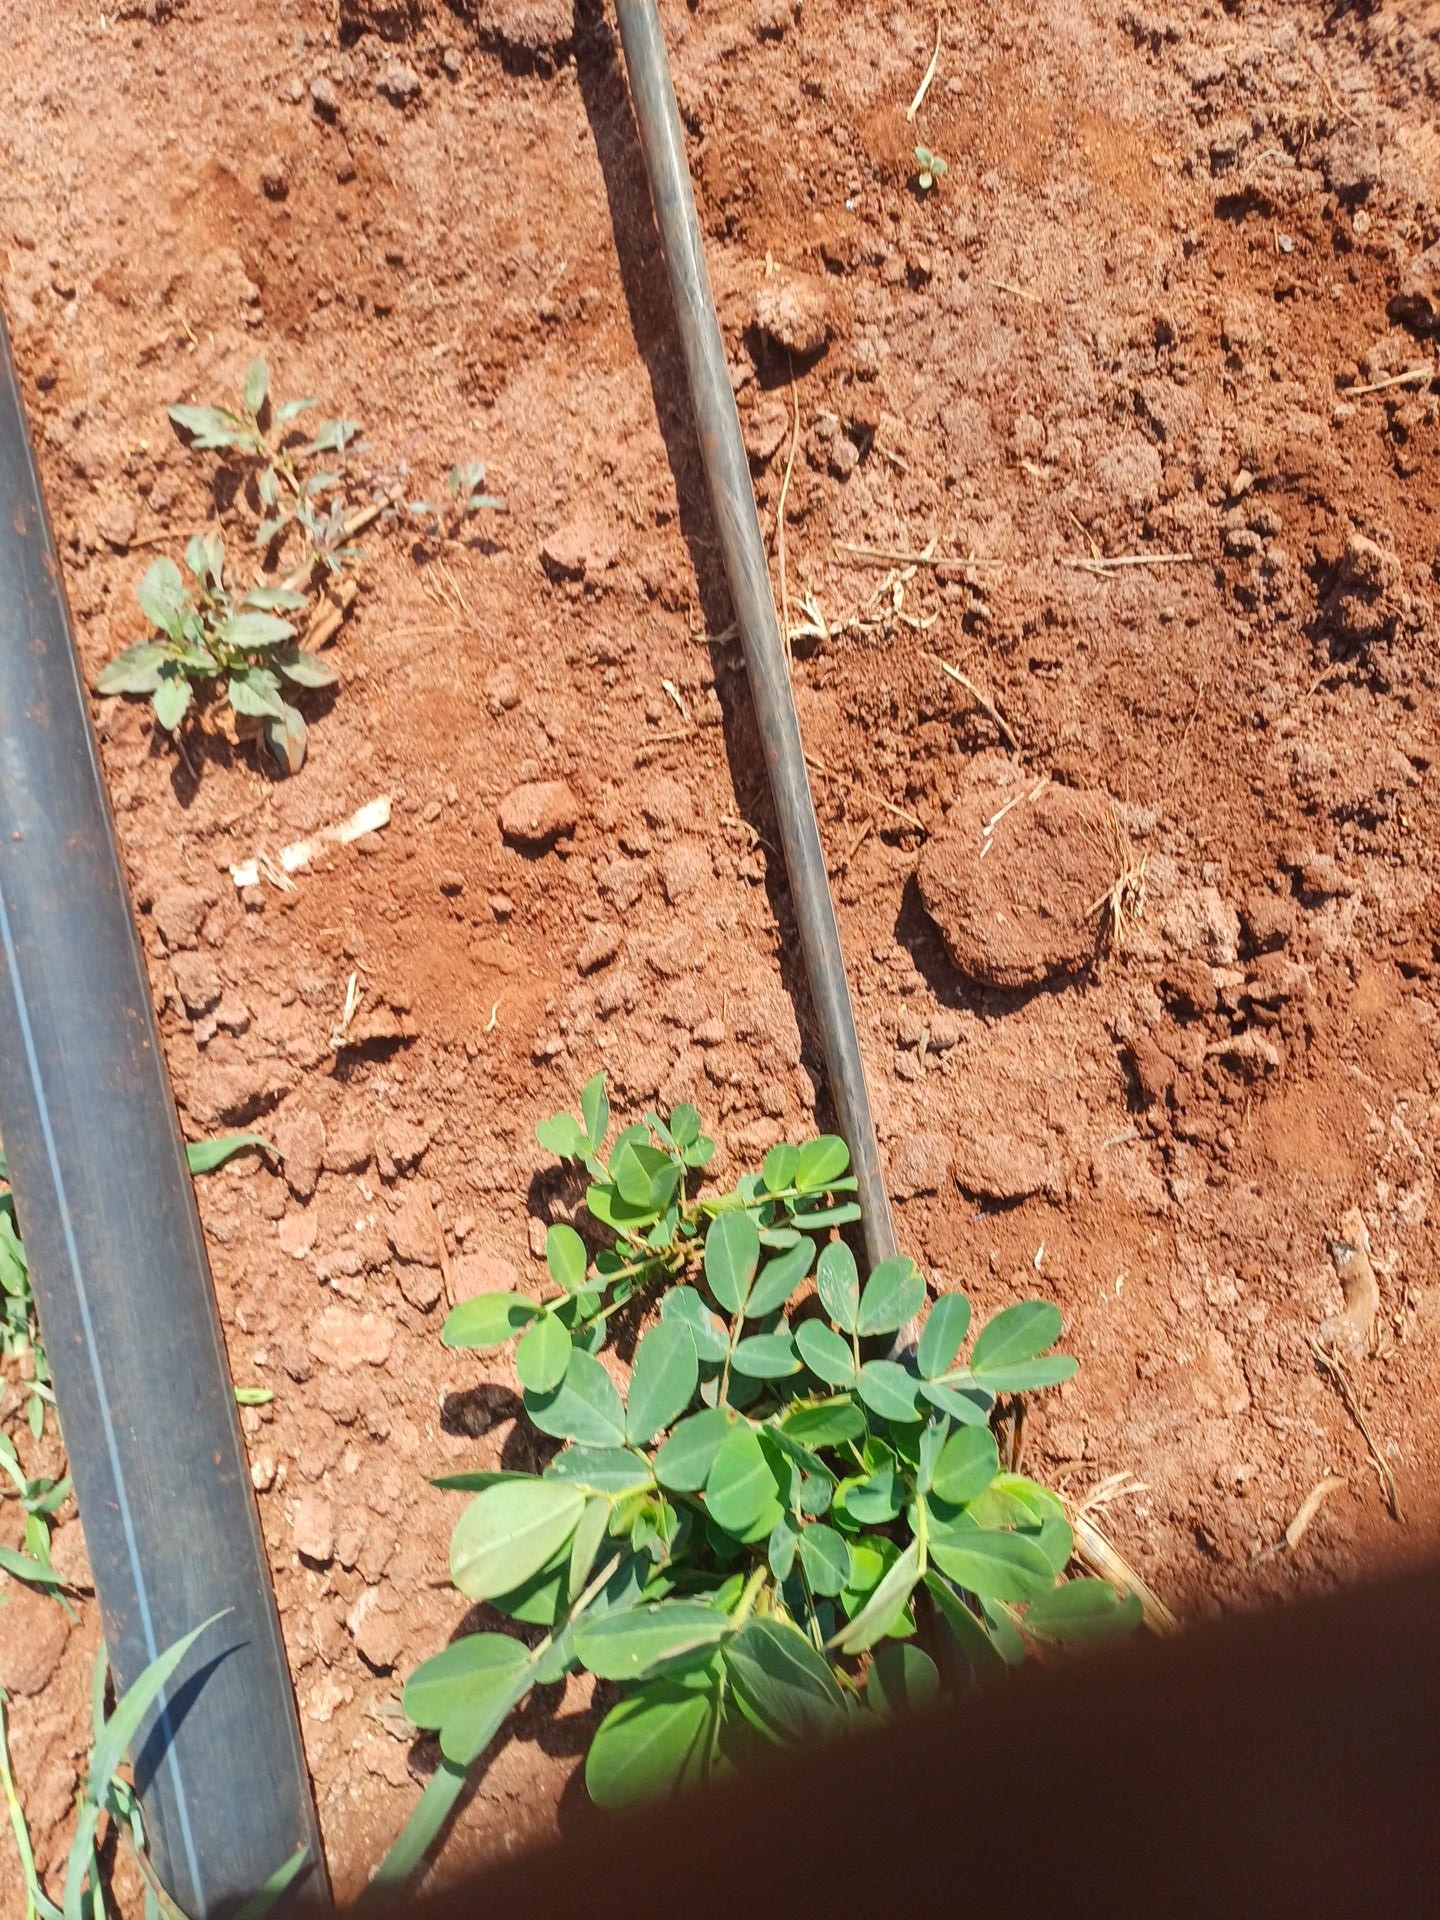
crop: groundnut
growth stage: vegetative
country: Kenya
